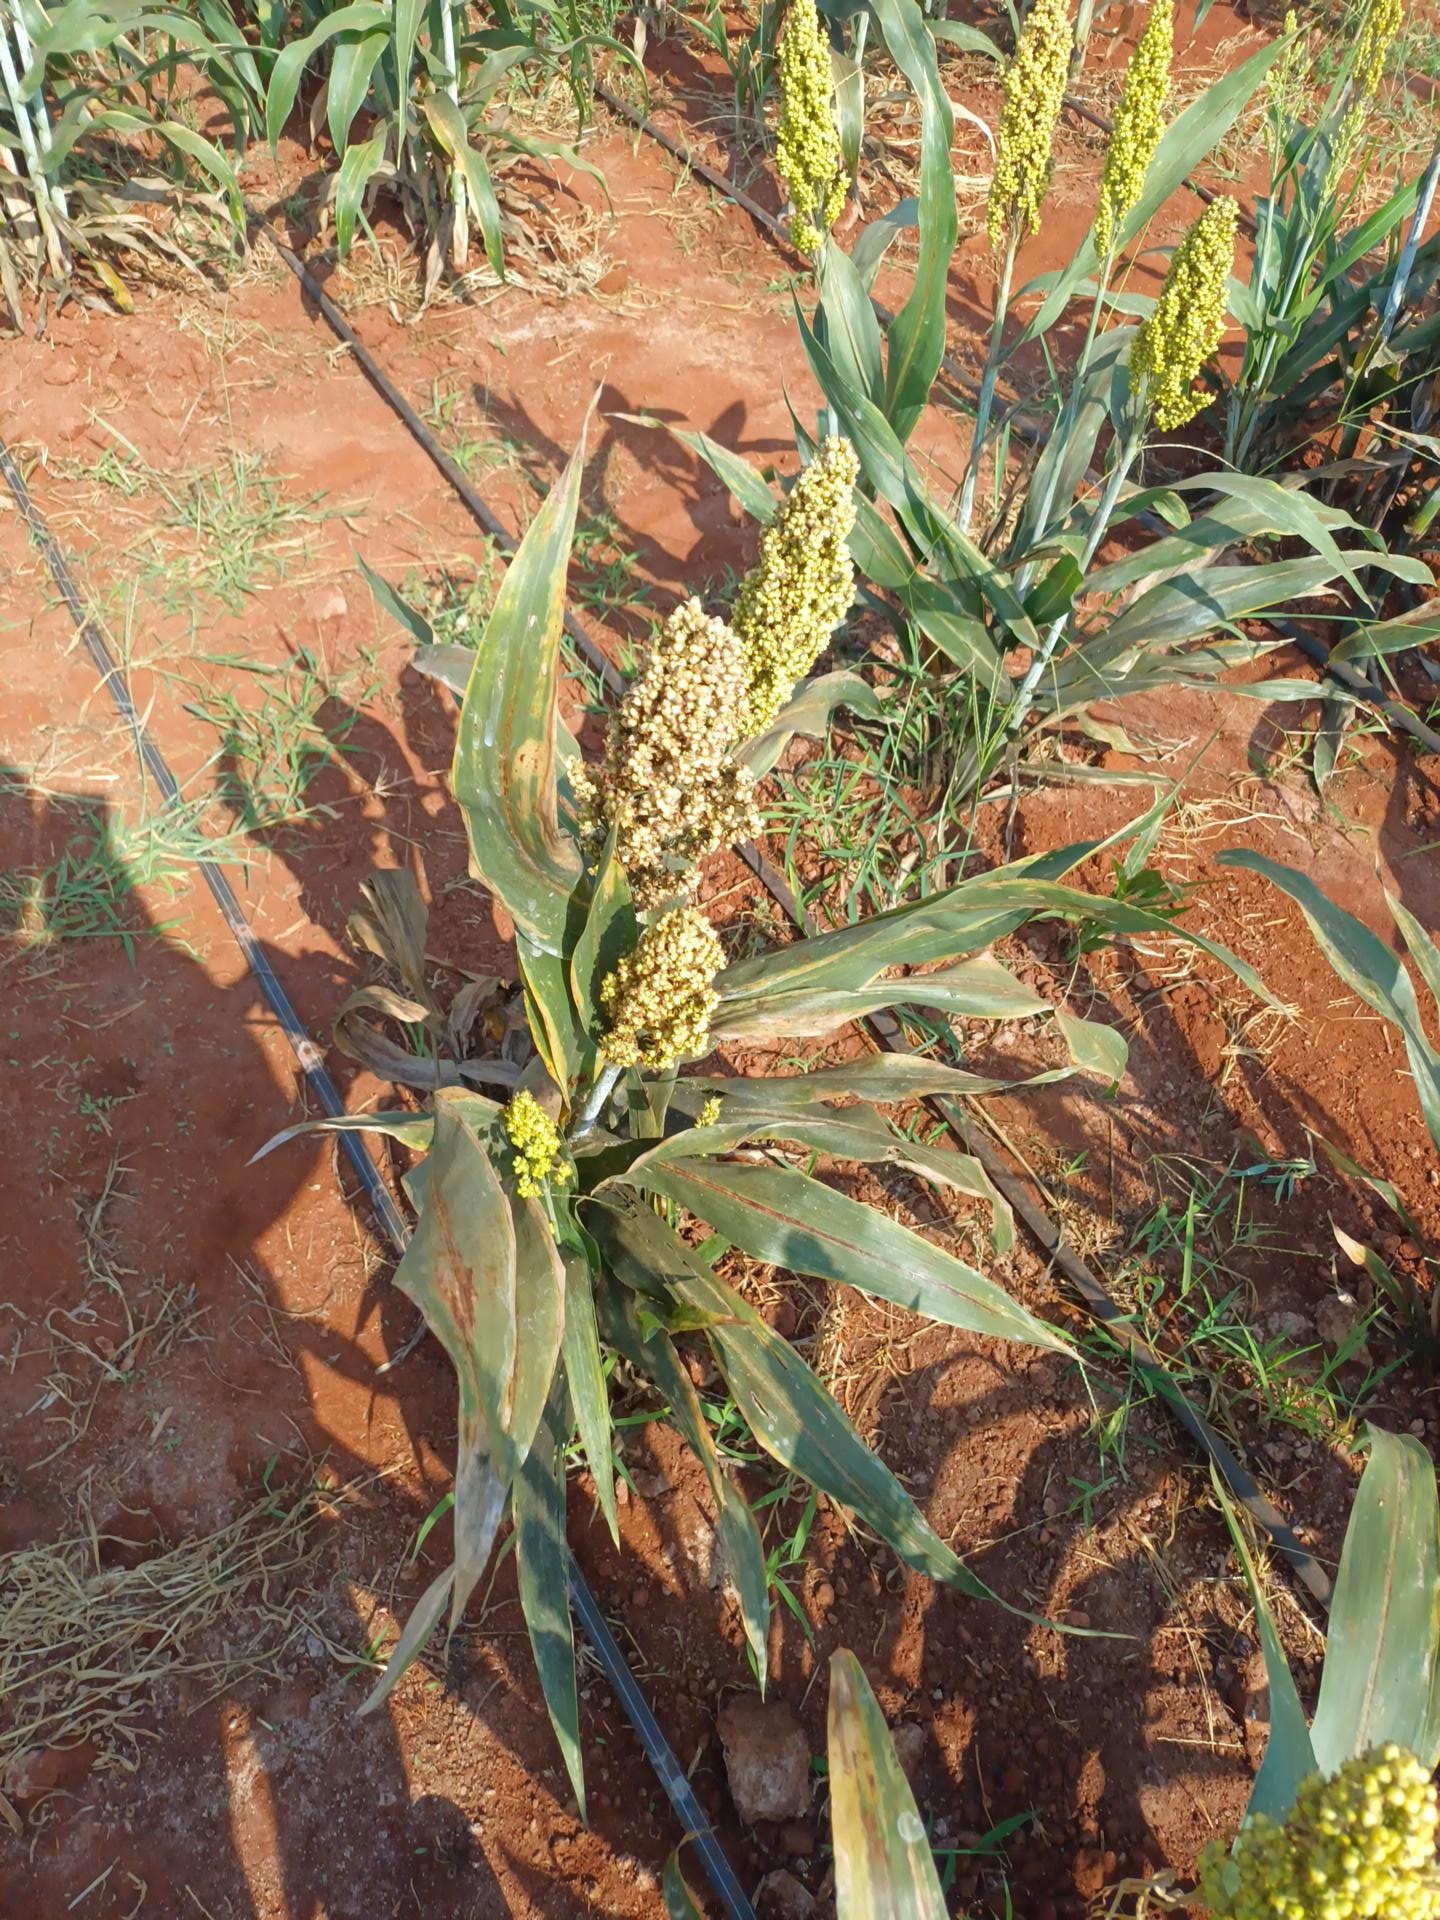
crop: sorghum
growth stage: filling grain
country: Kenya
